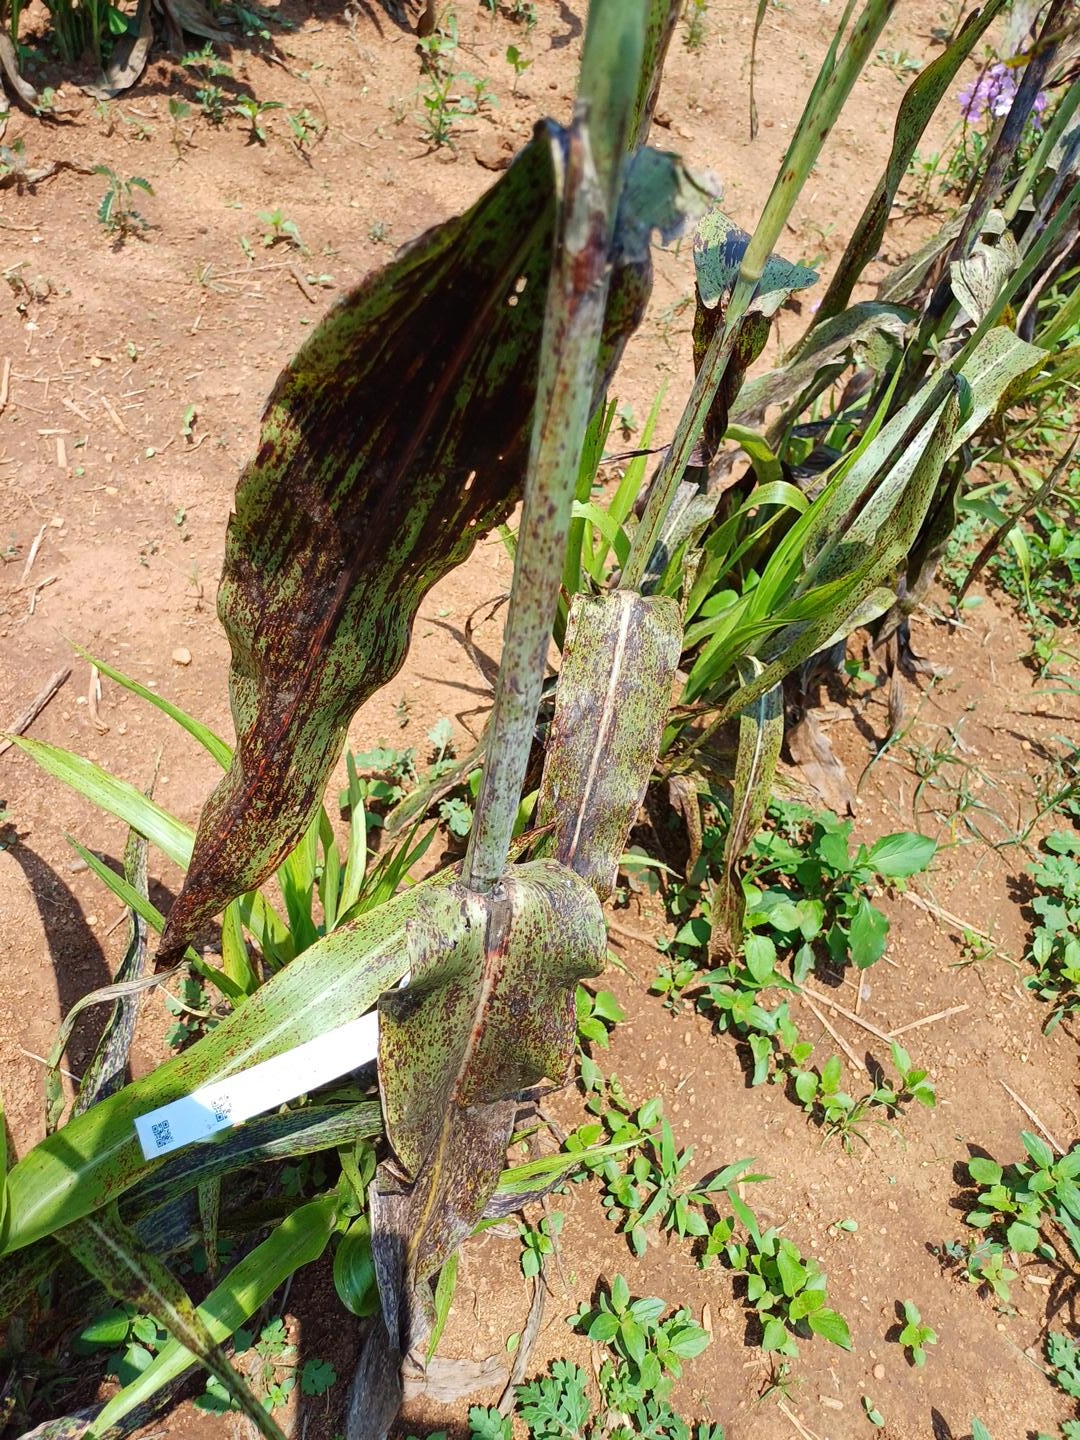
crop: sorghum
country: Kenya
